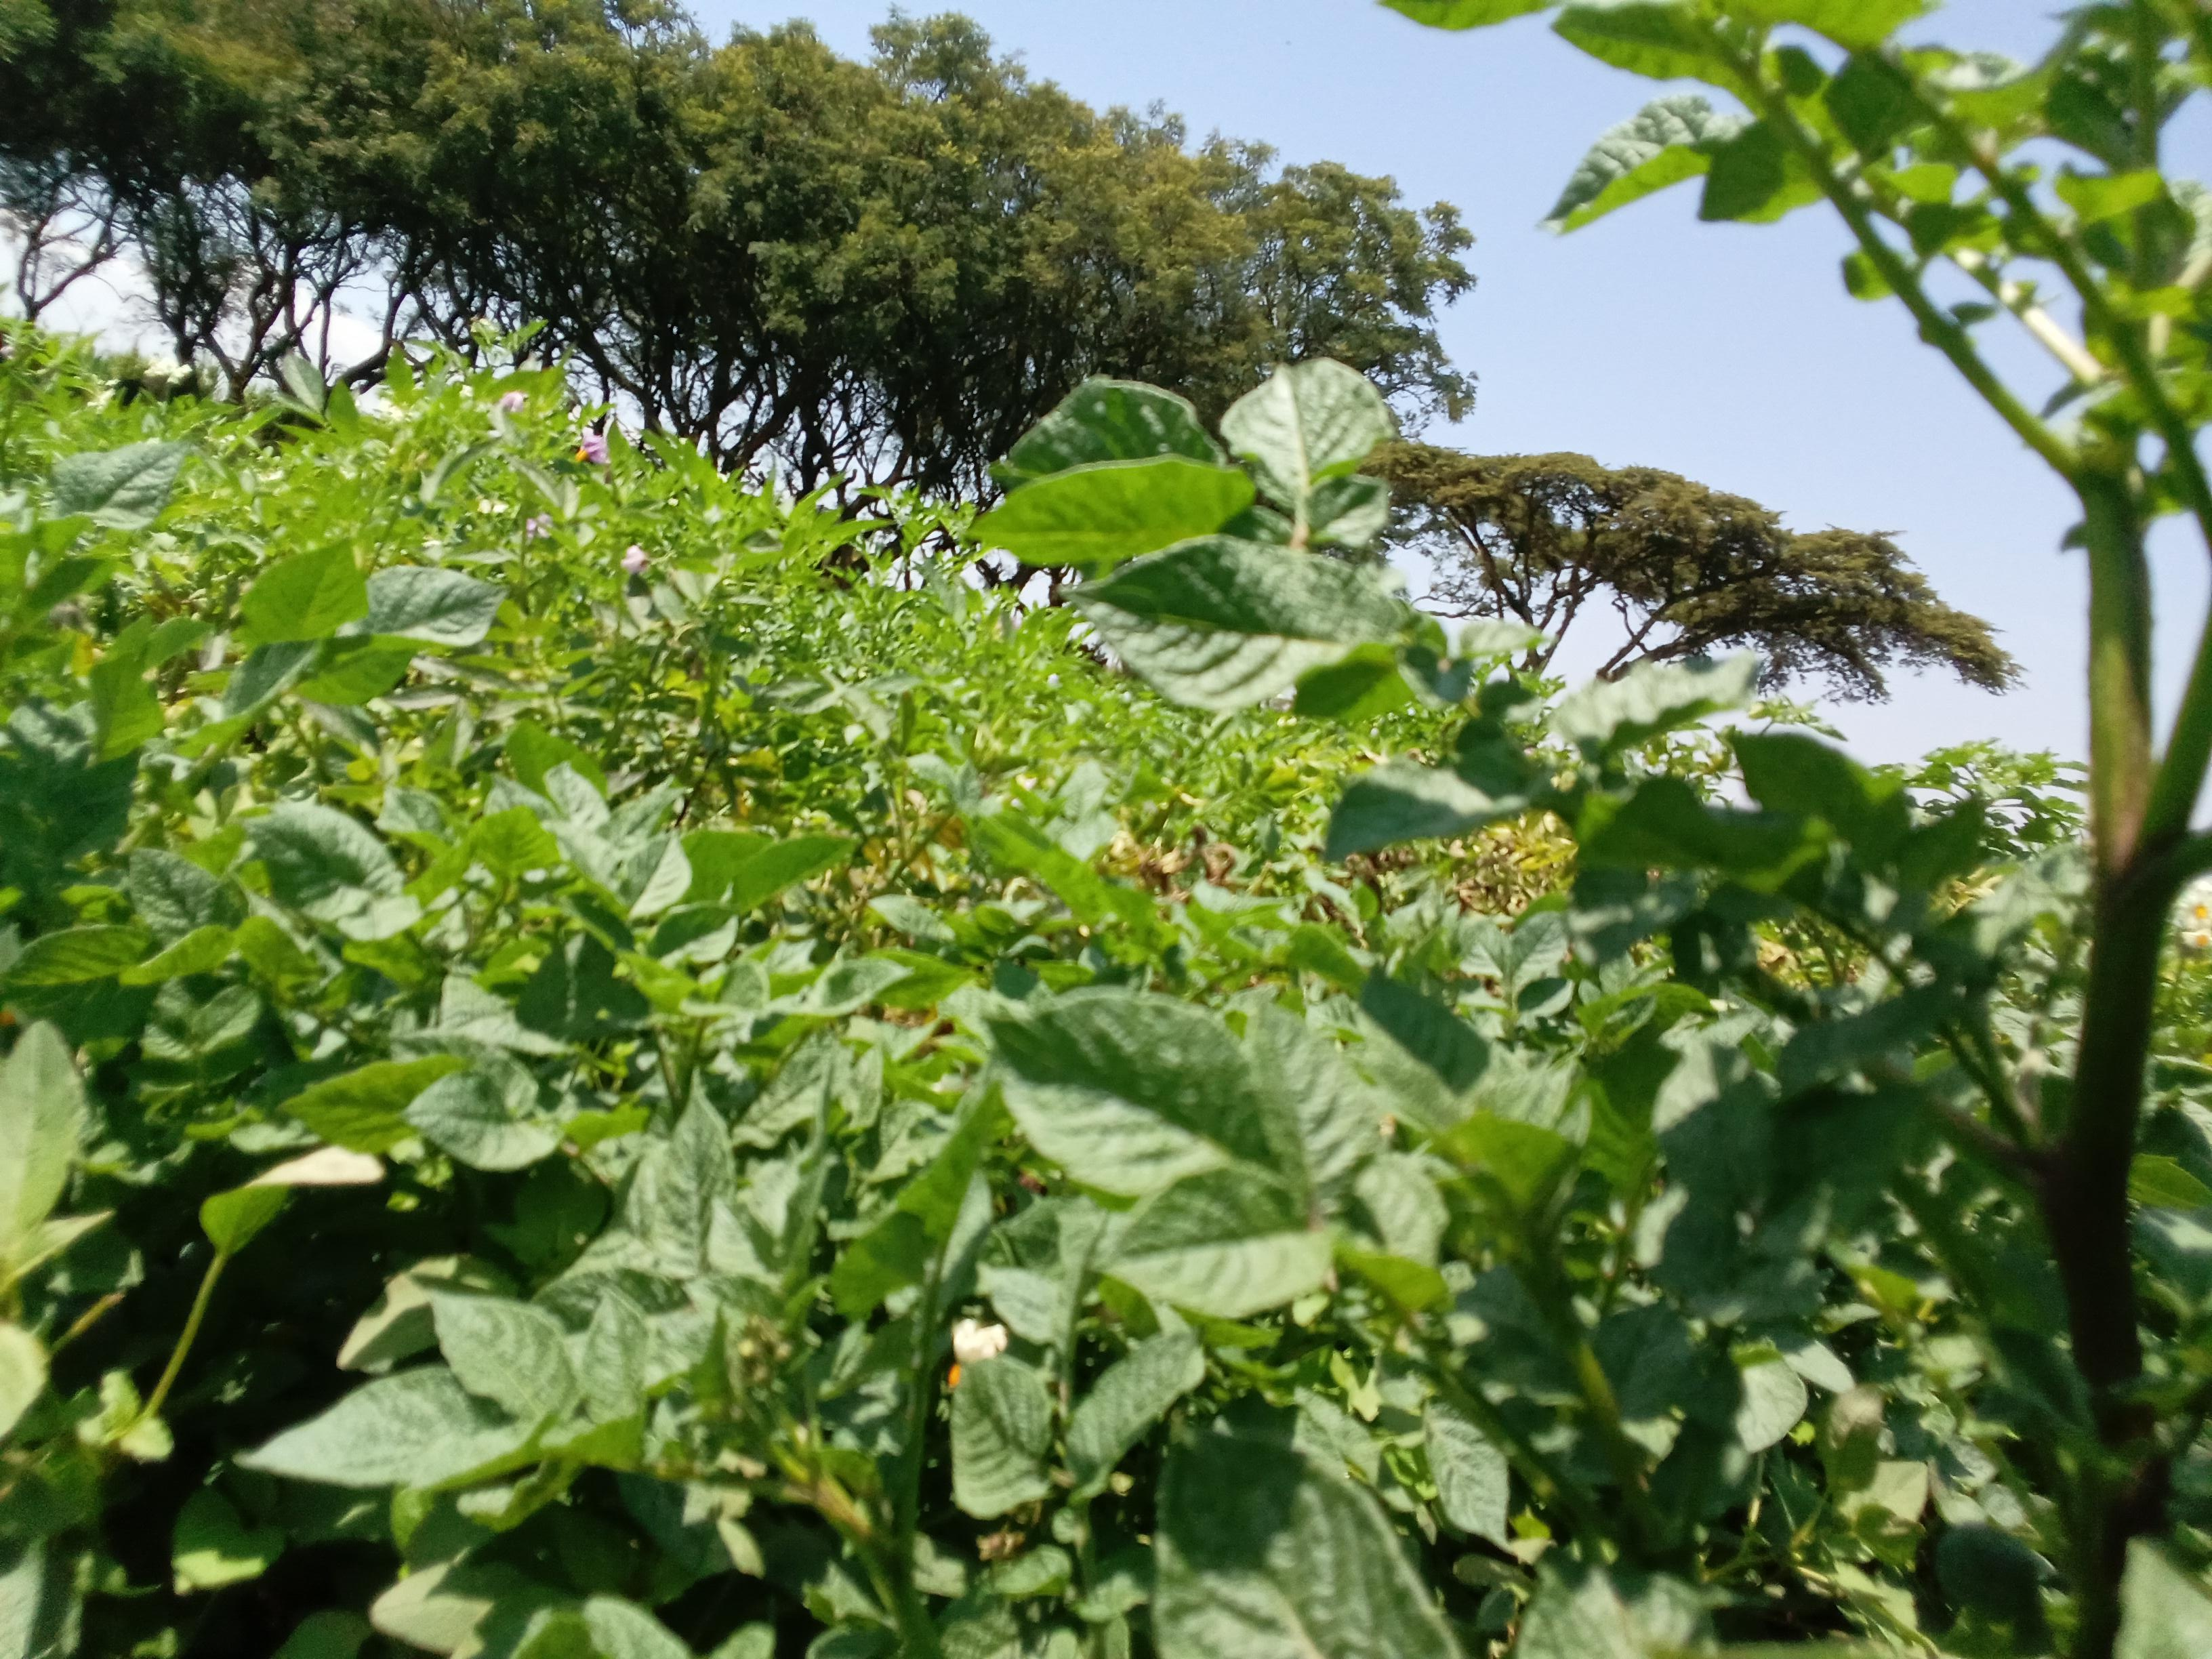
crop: potato
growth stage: flowering
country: Kenya
